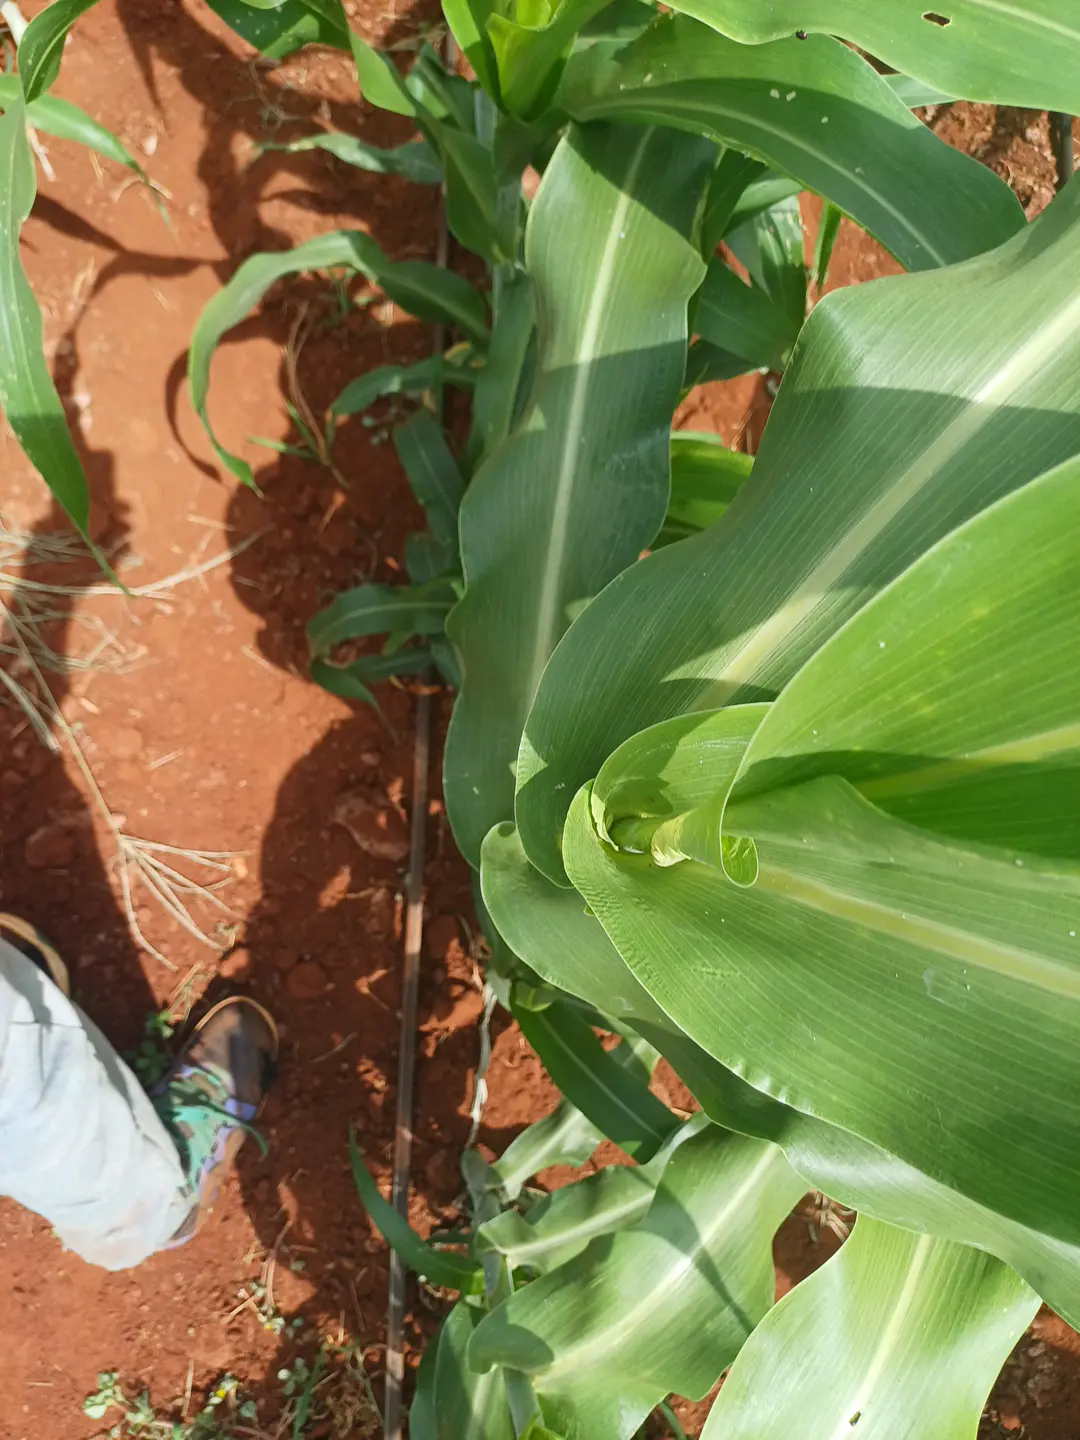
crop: sorghum
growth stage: heading tuber
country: Kenya
